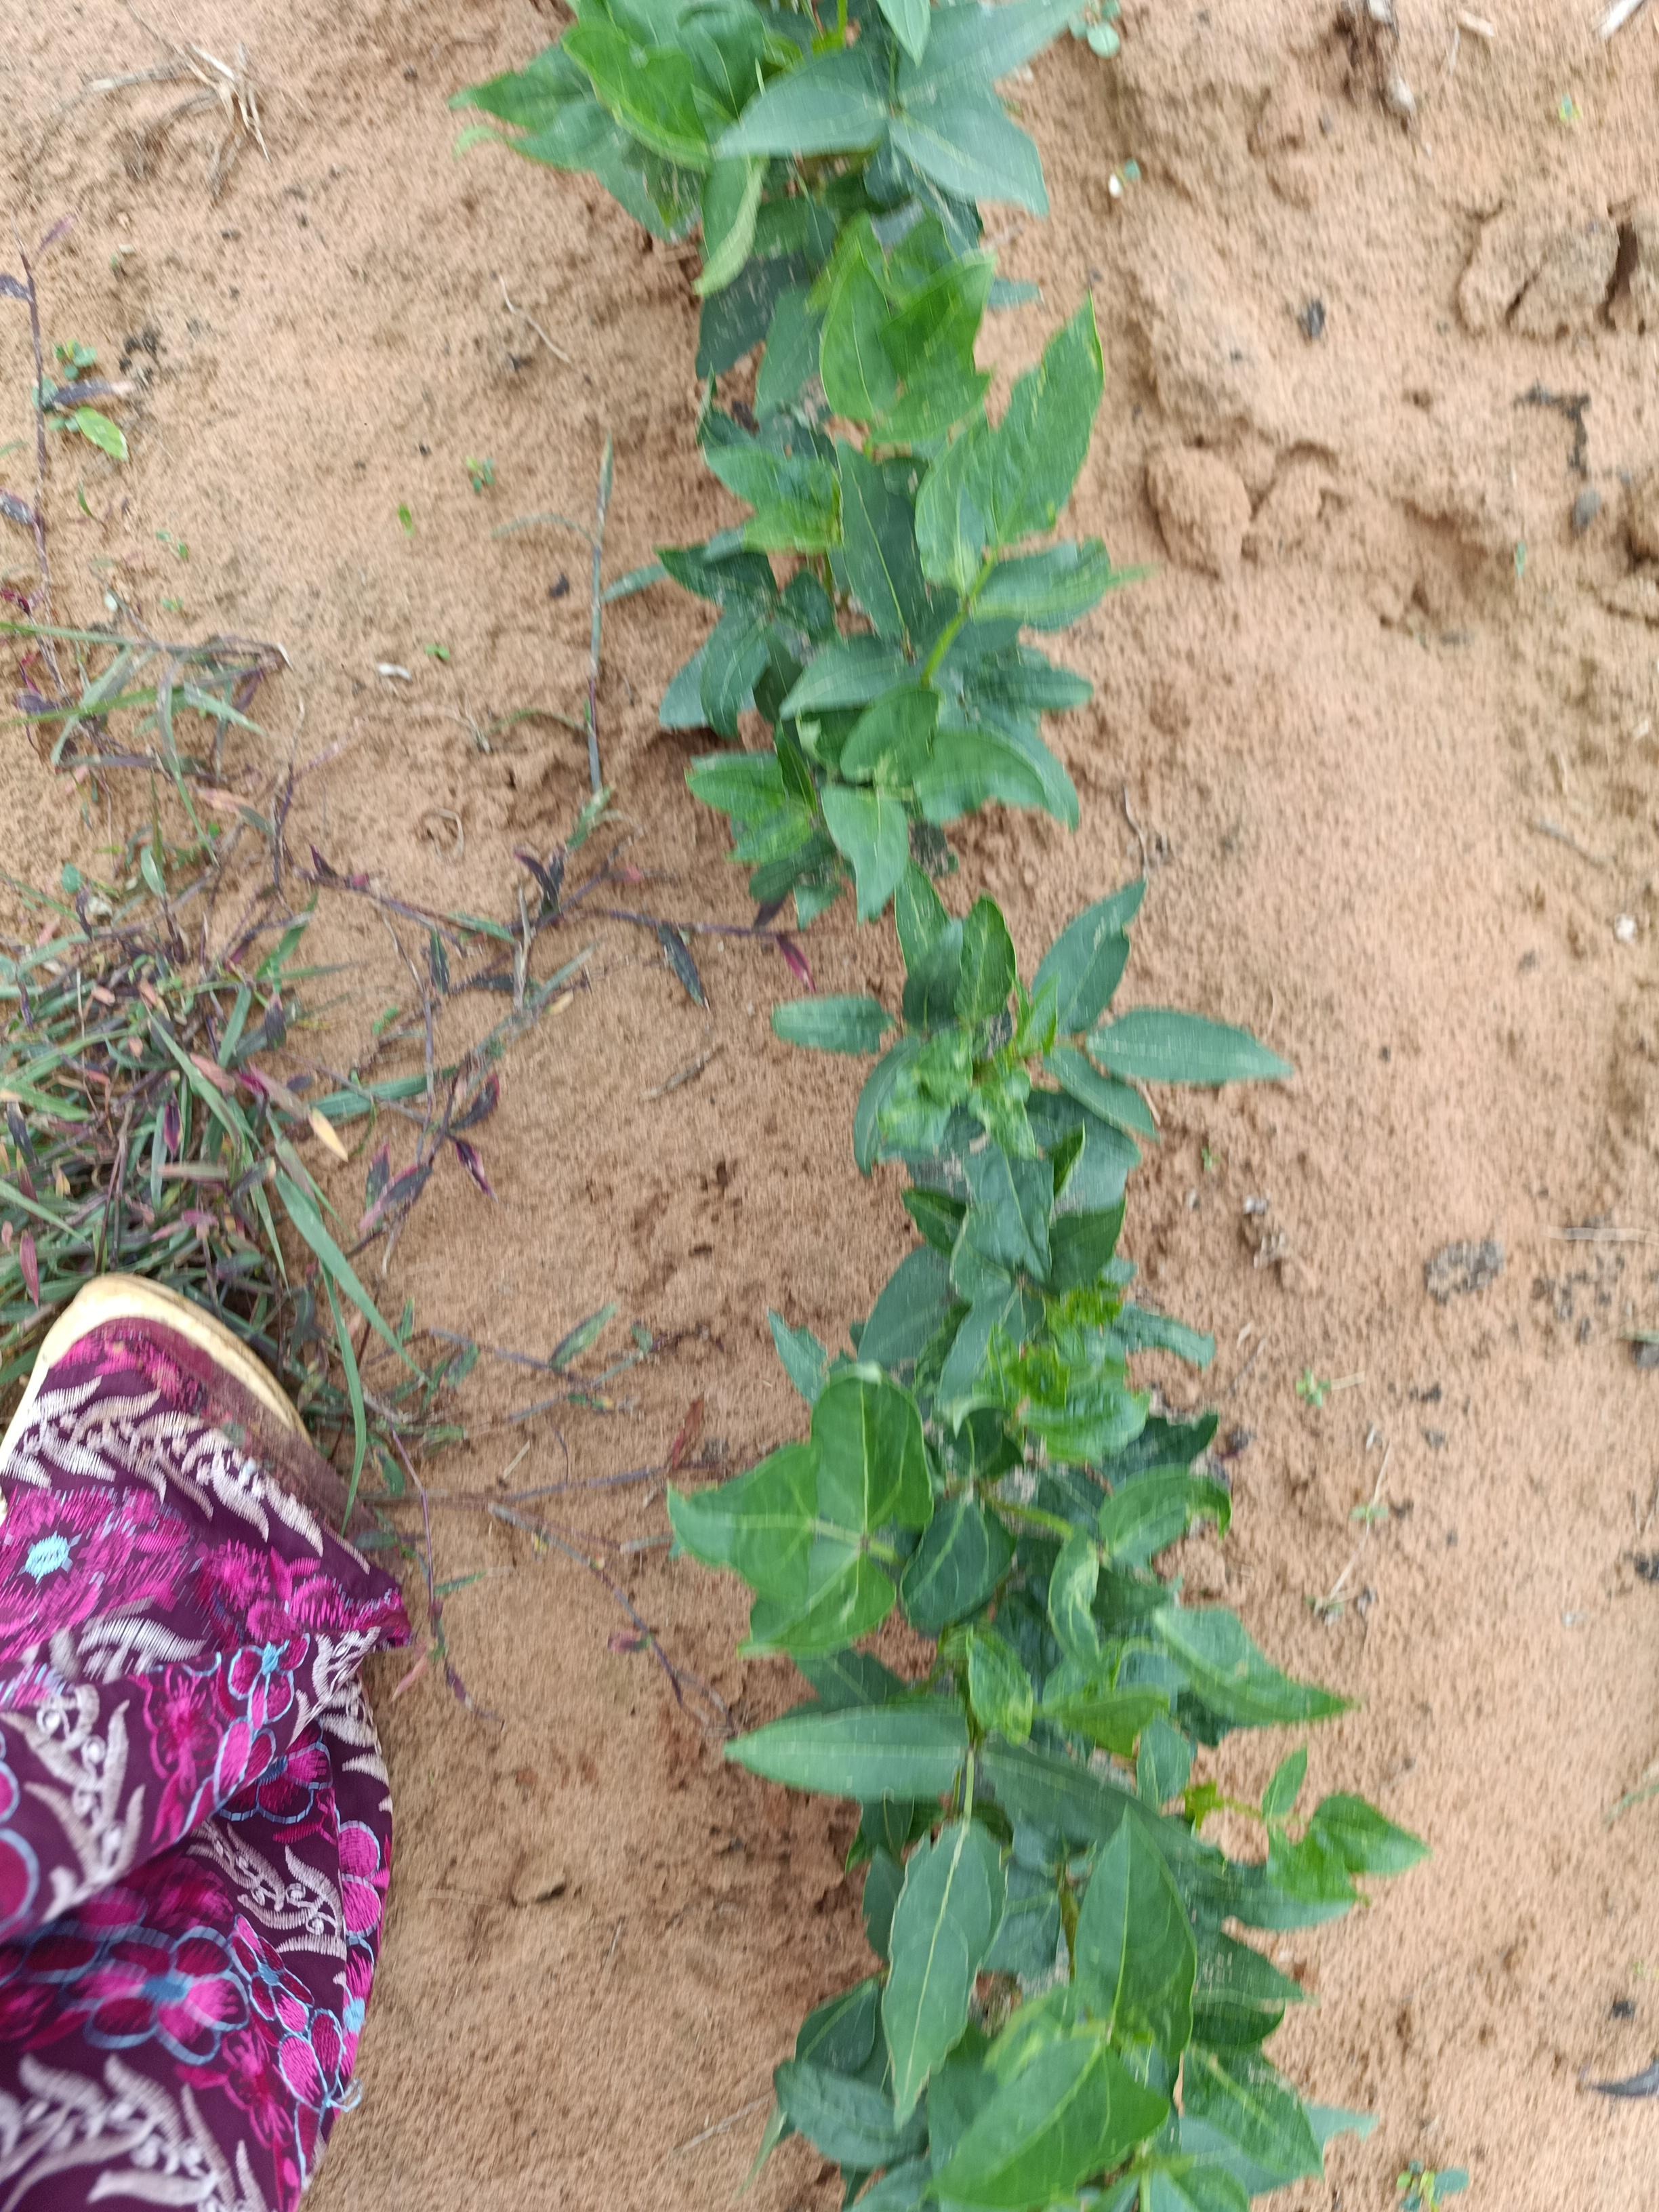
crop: cowpea
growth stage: emergence
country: Nigeria
